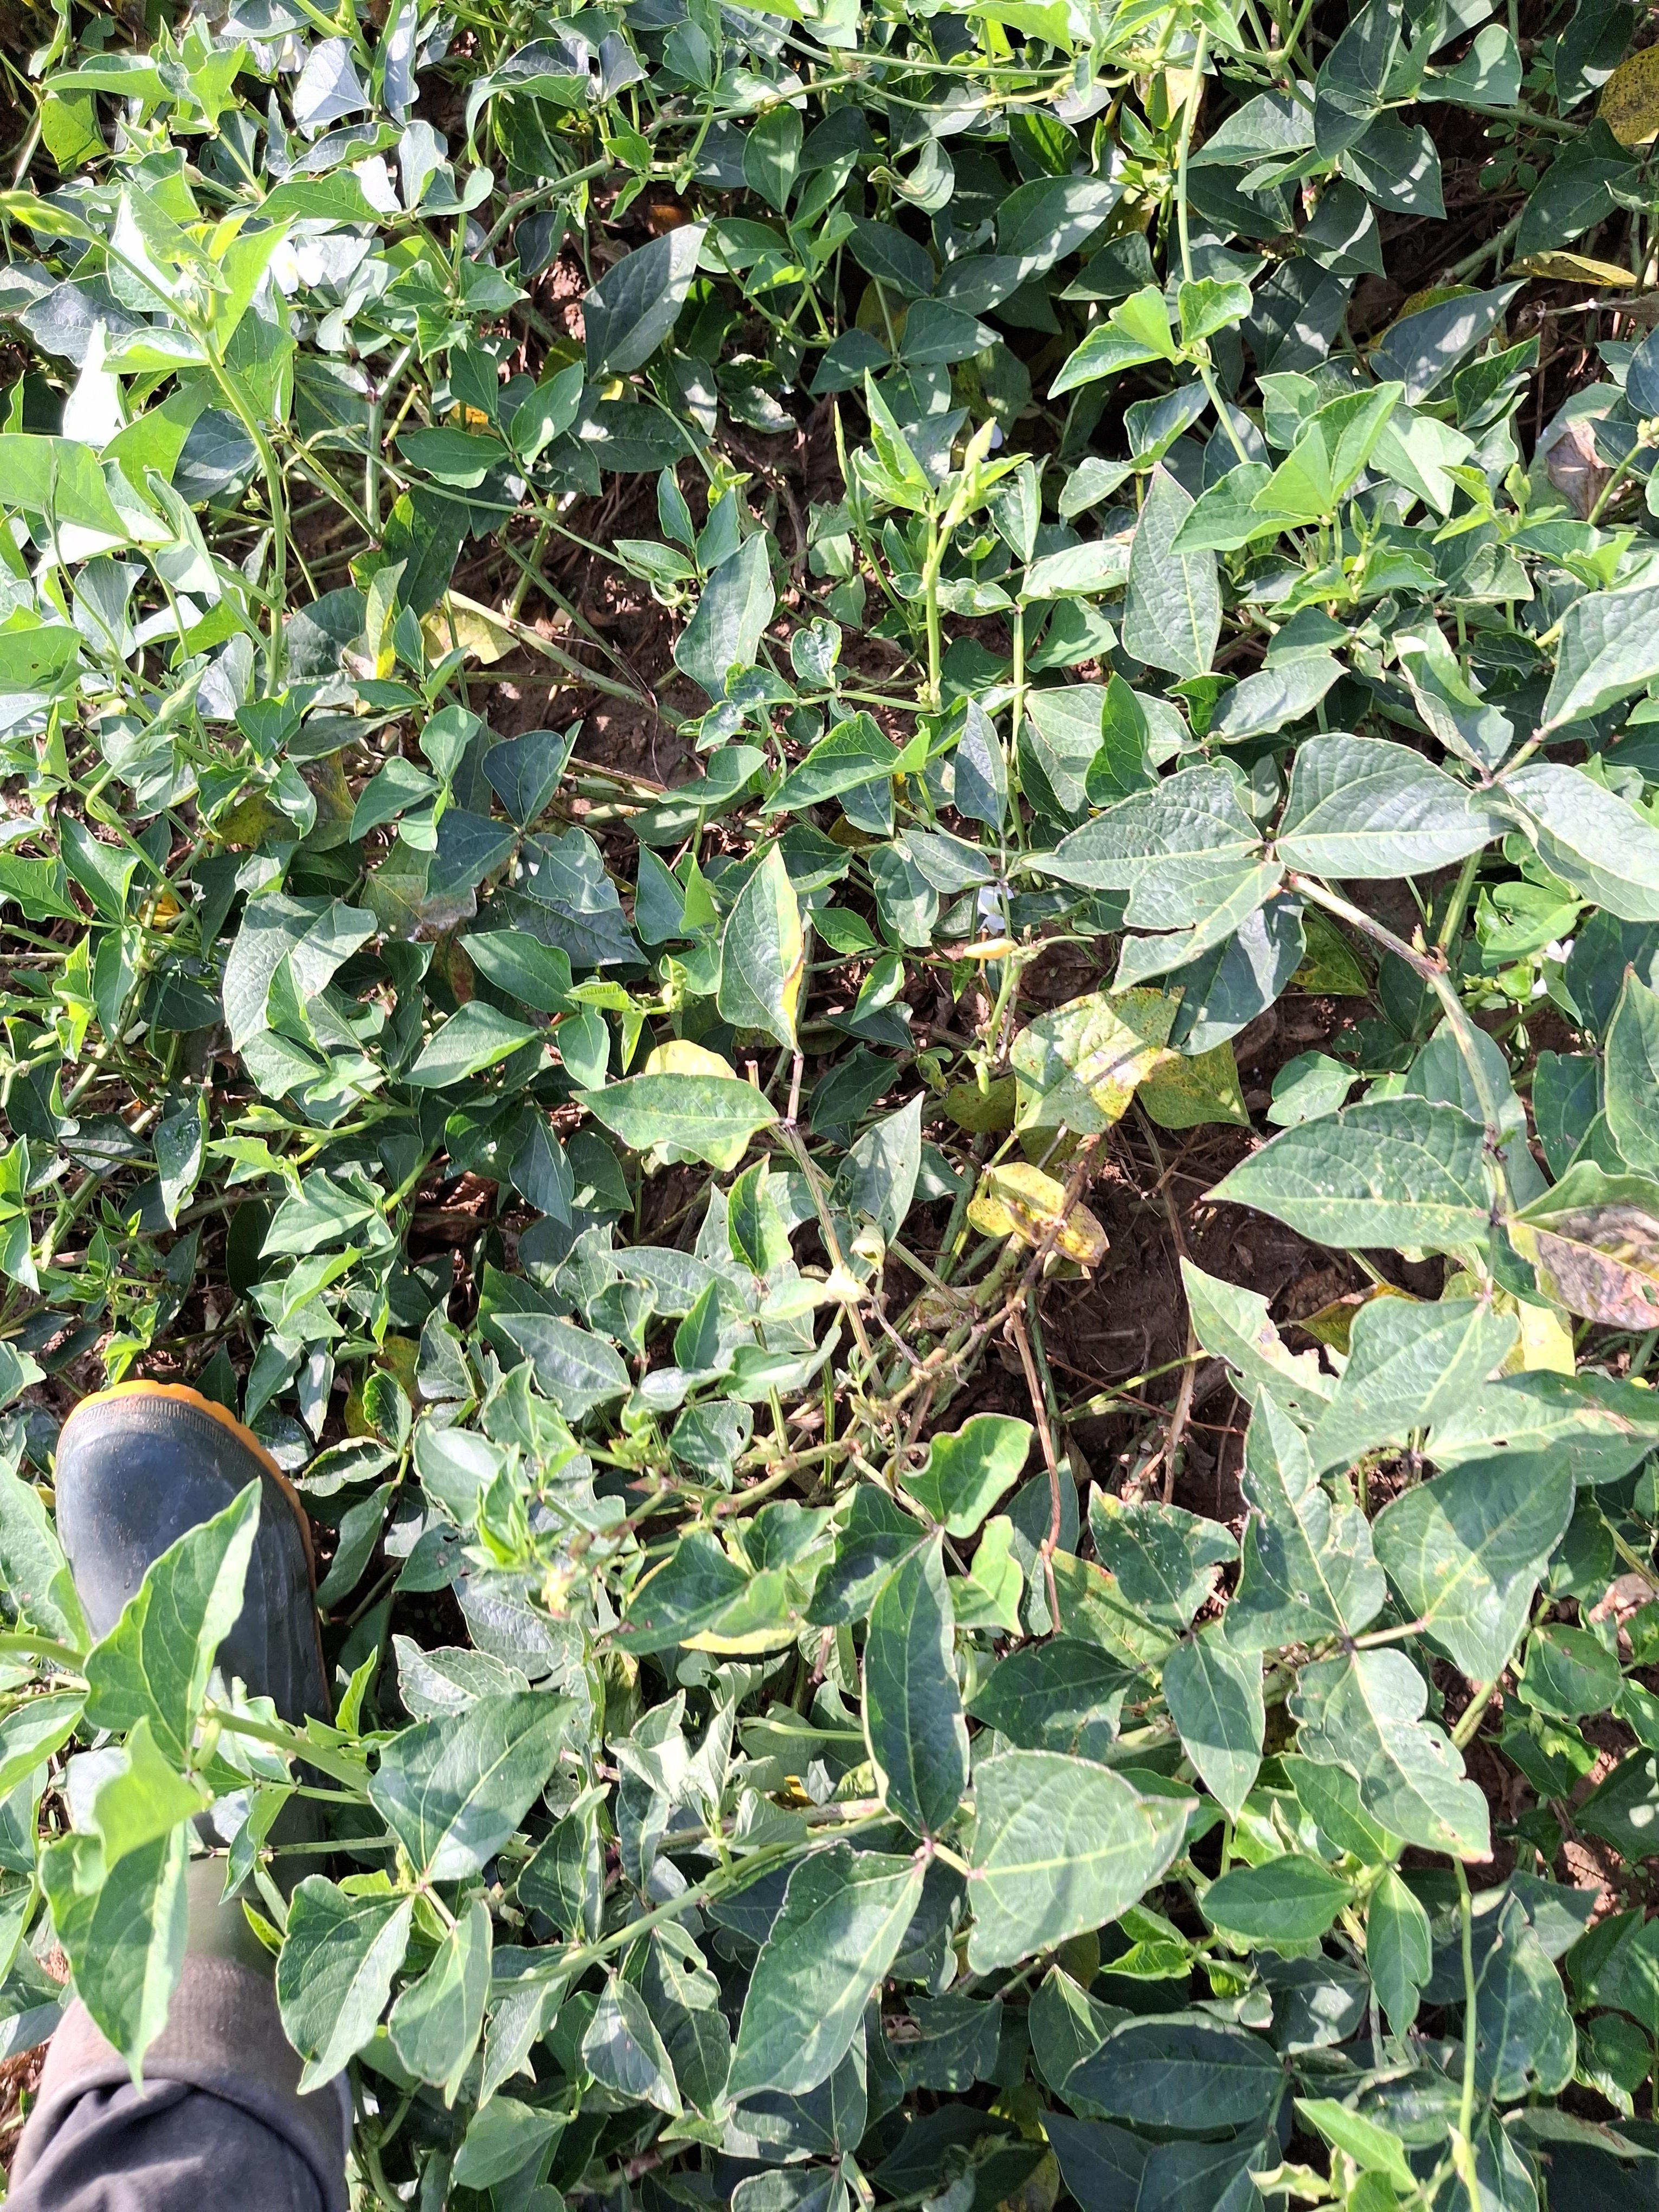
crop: cowpea
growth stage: development pod
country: Nigeria
